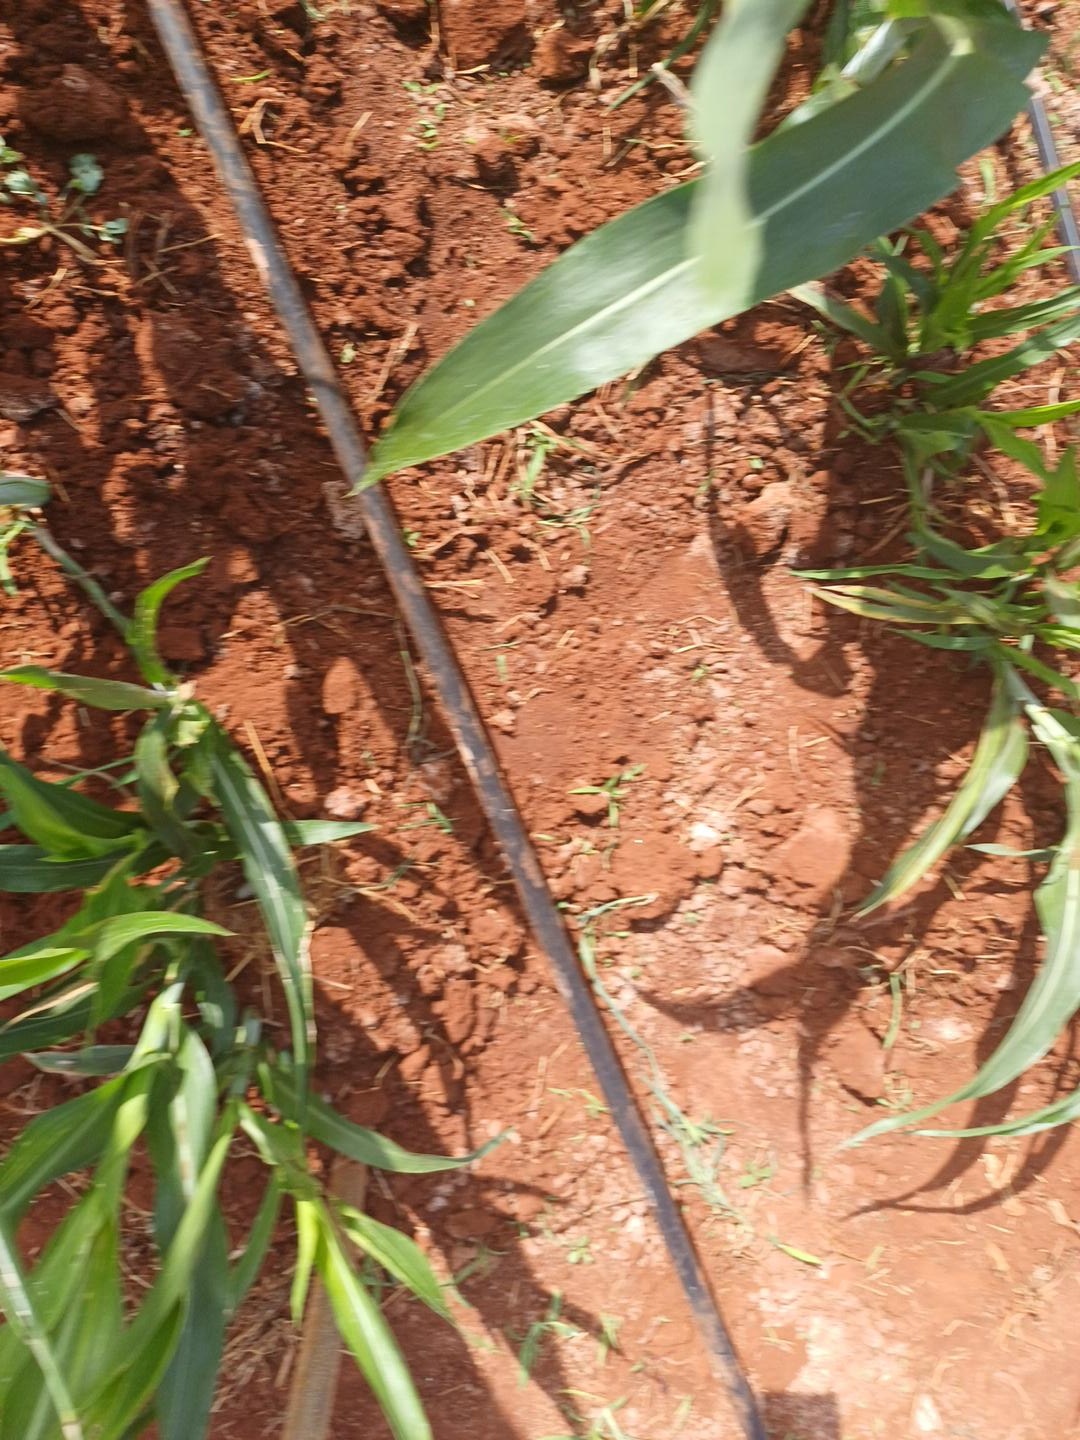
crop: sorghum
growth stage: elongation stem
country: Kenya
